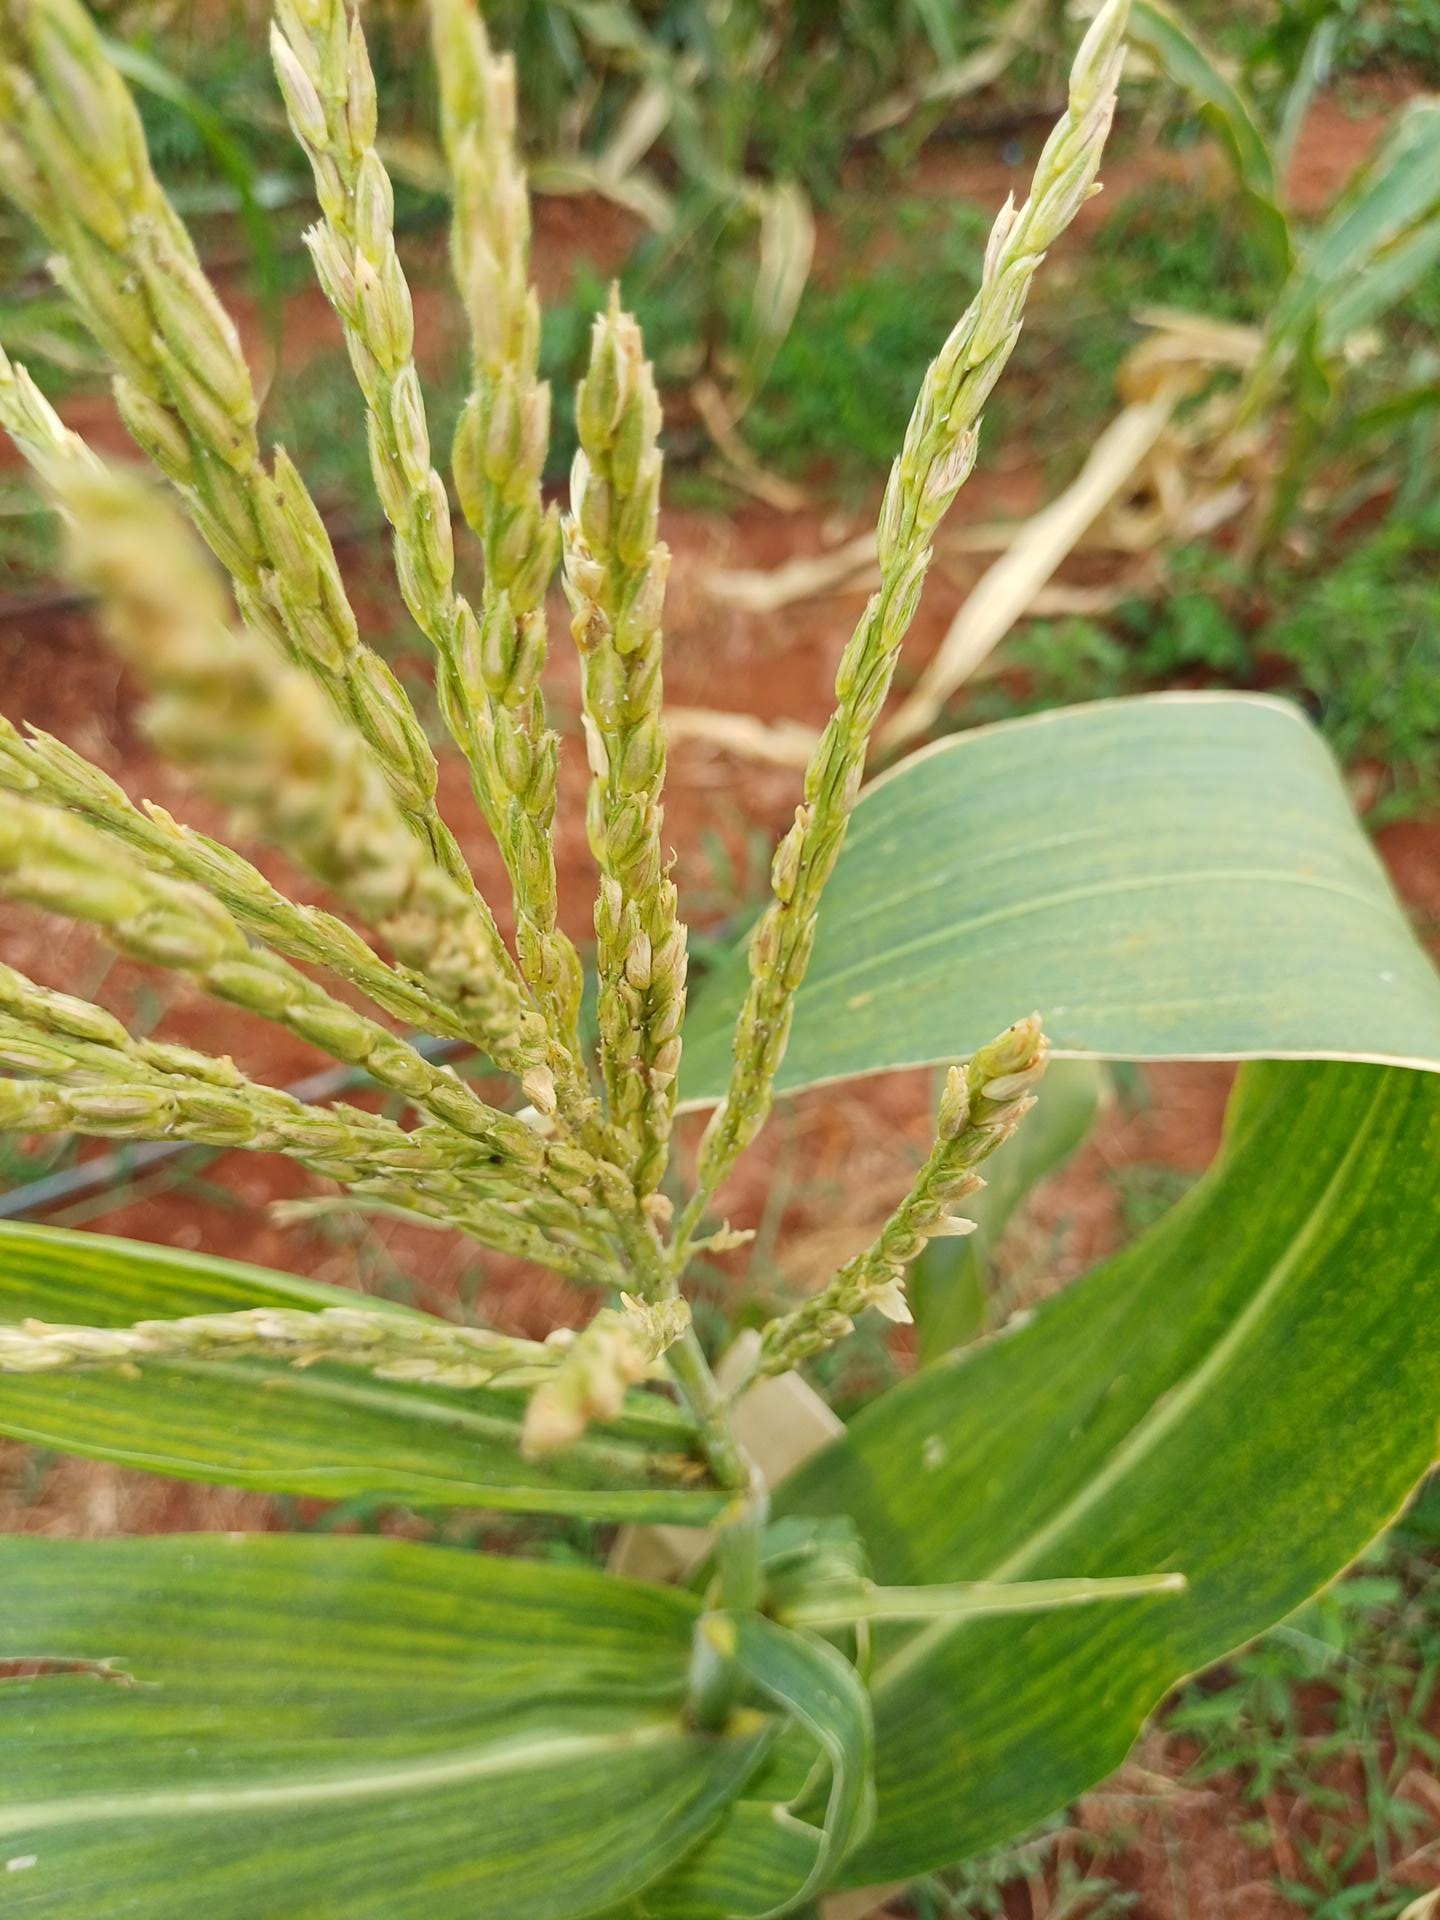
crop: maize
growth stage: flowering
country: Kenya
